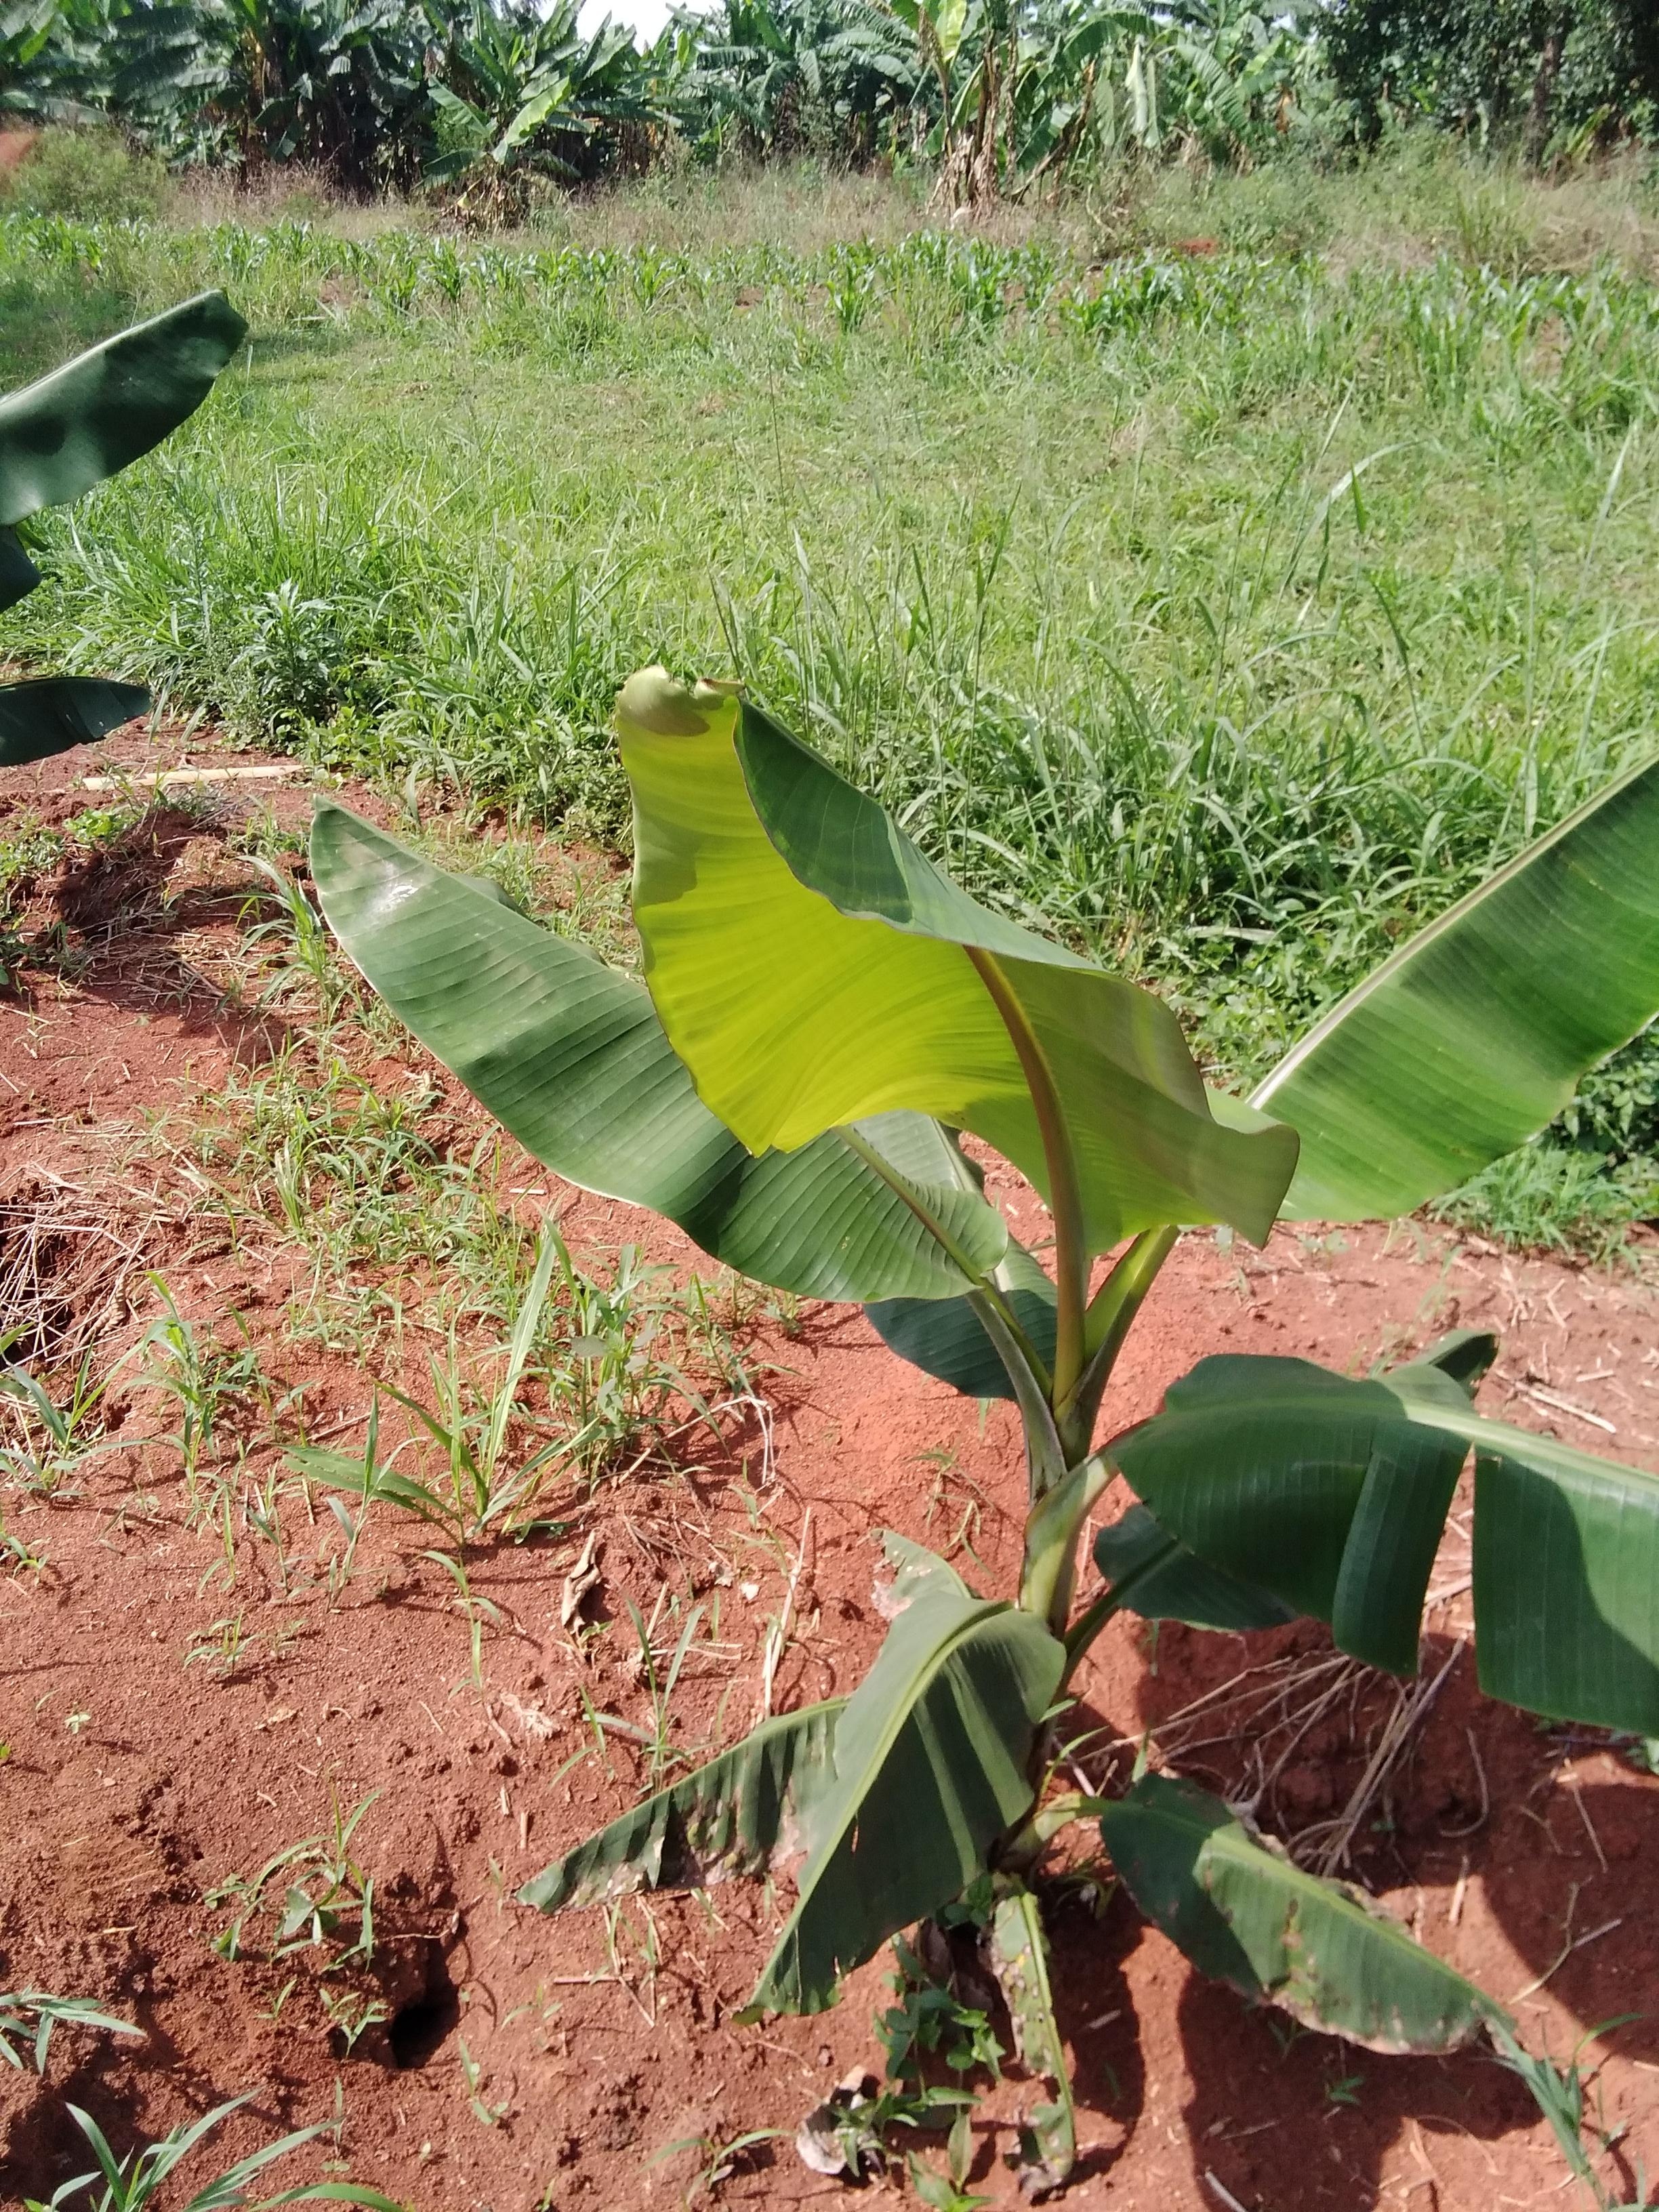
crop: banana
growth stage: vegetative
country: Uganda
